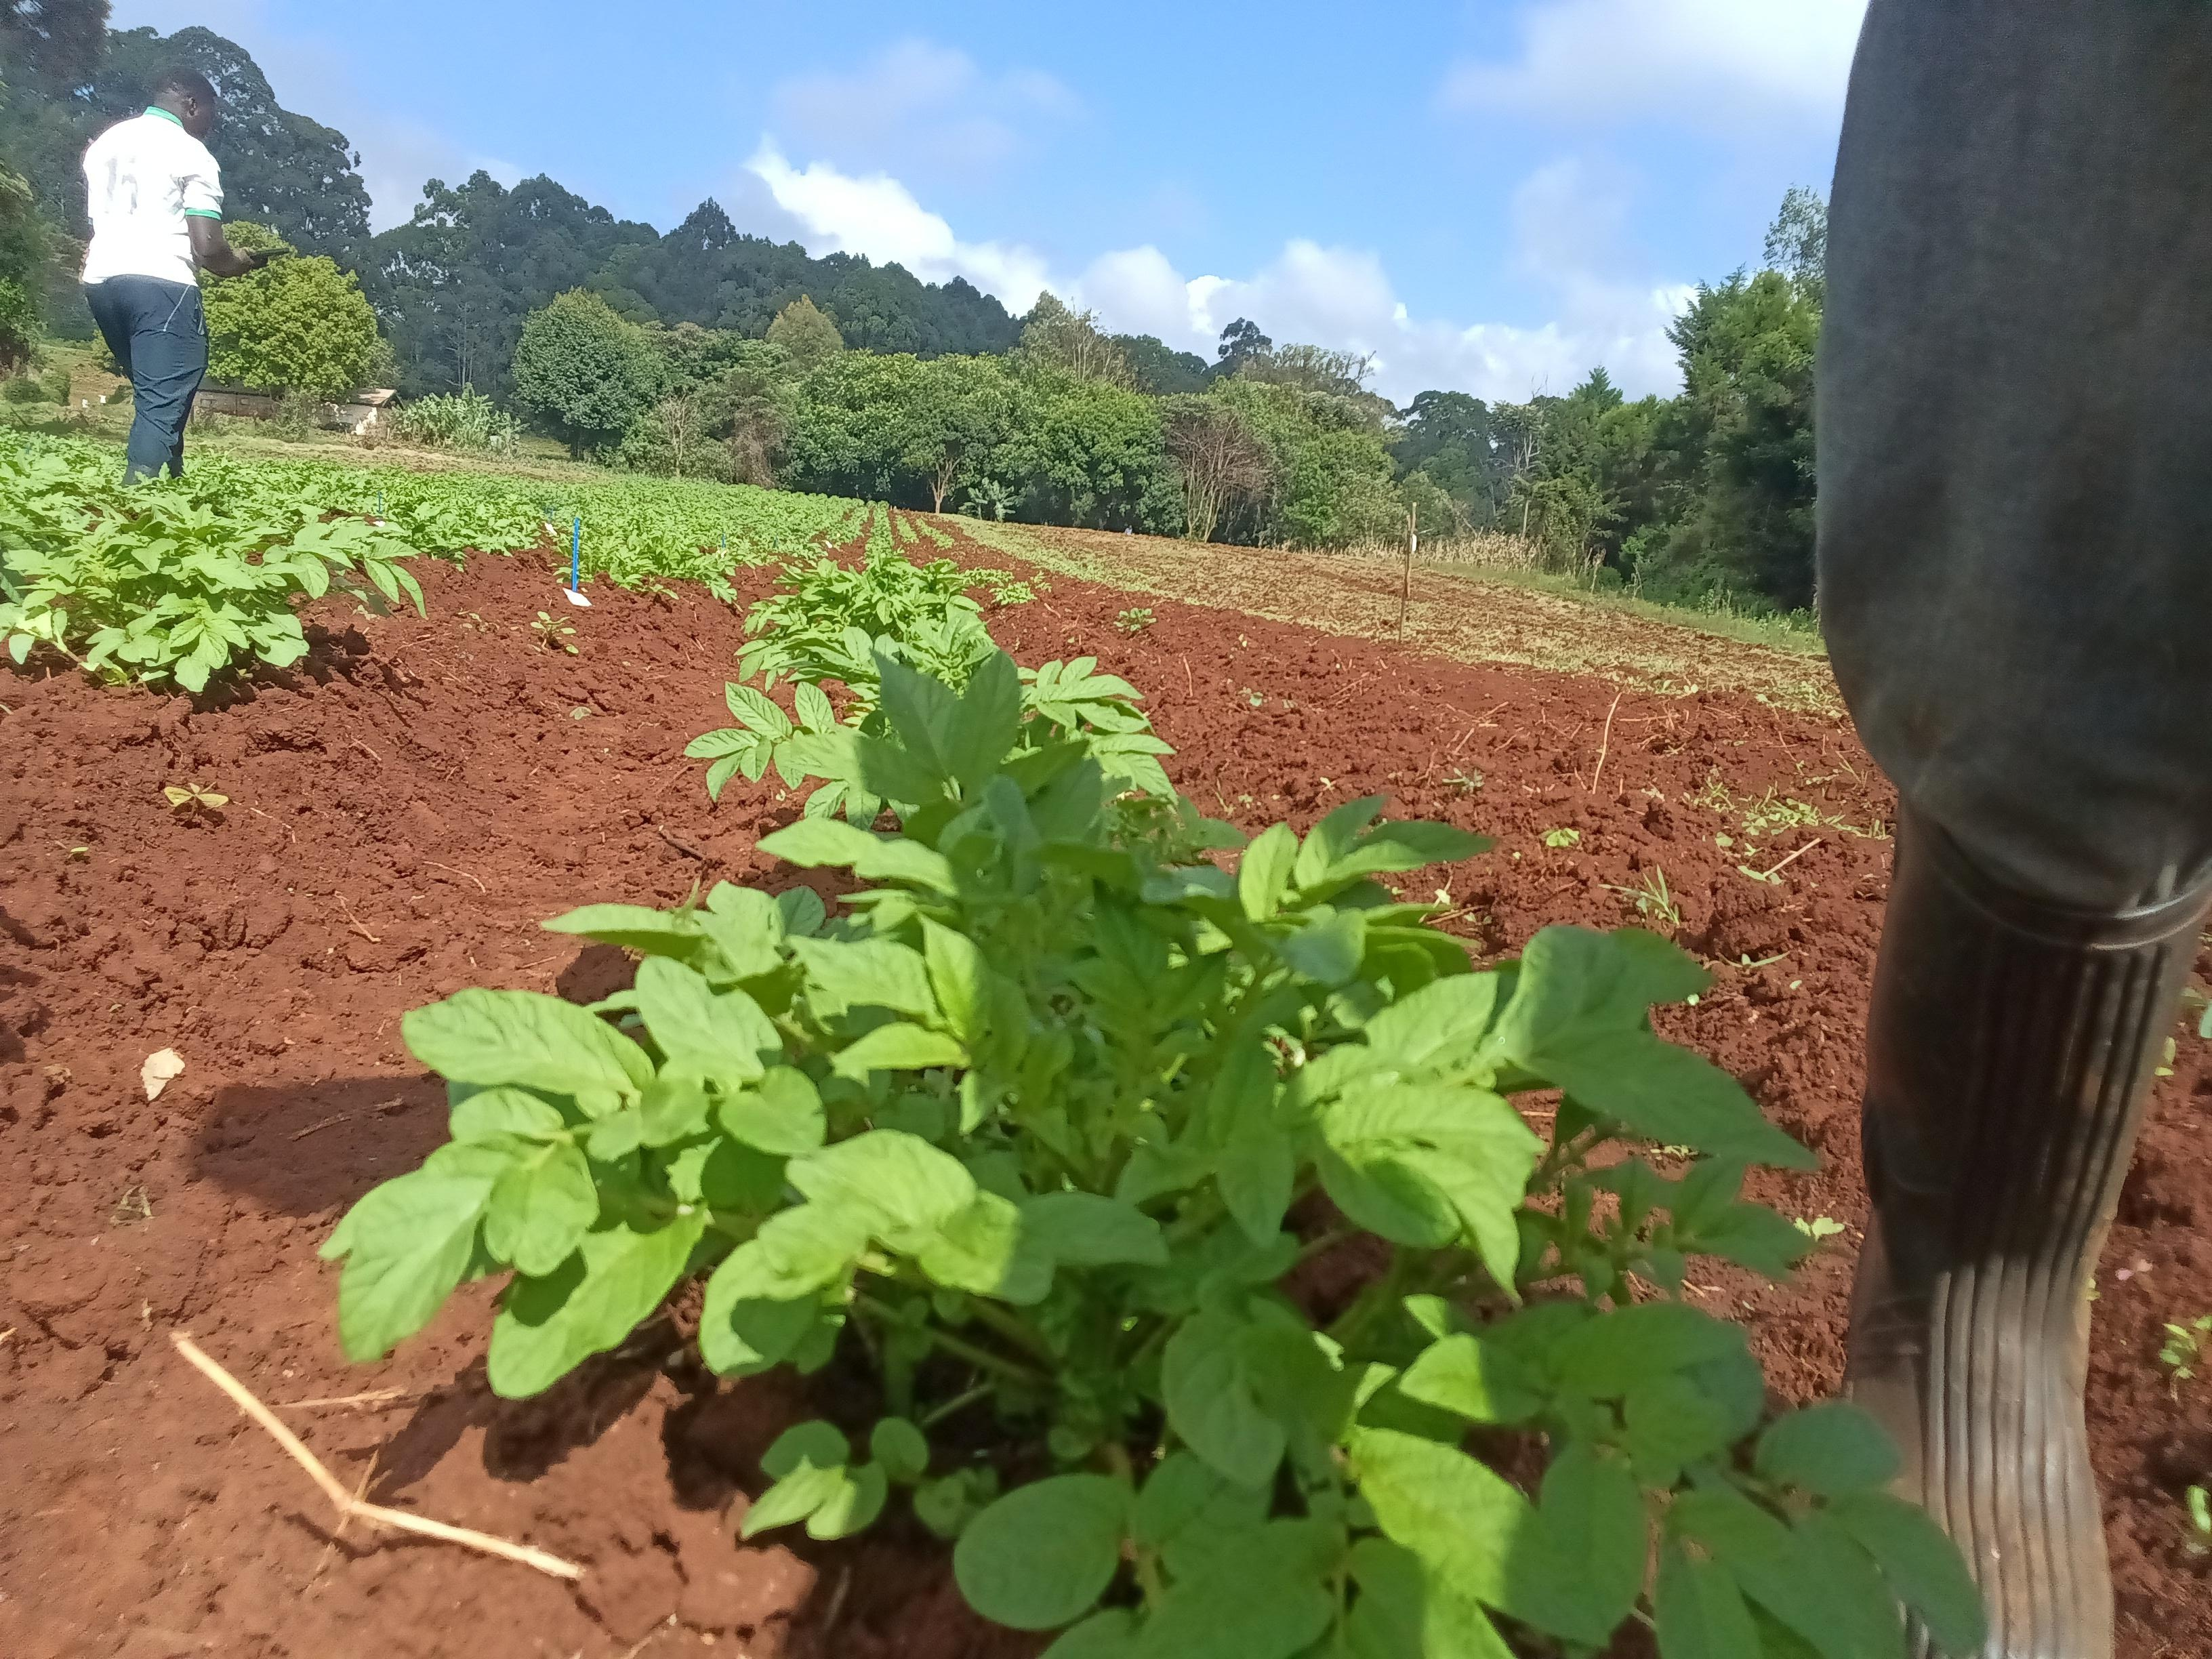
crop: potato
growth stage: vegetative
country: Kenya
